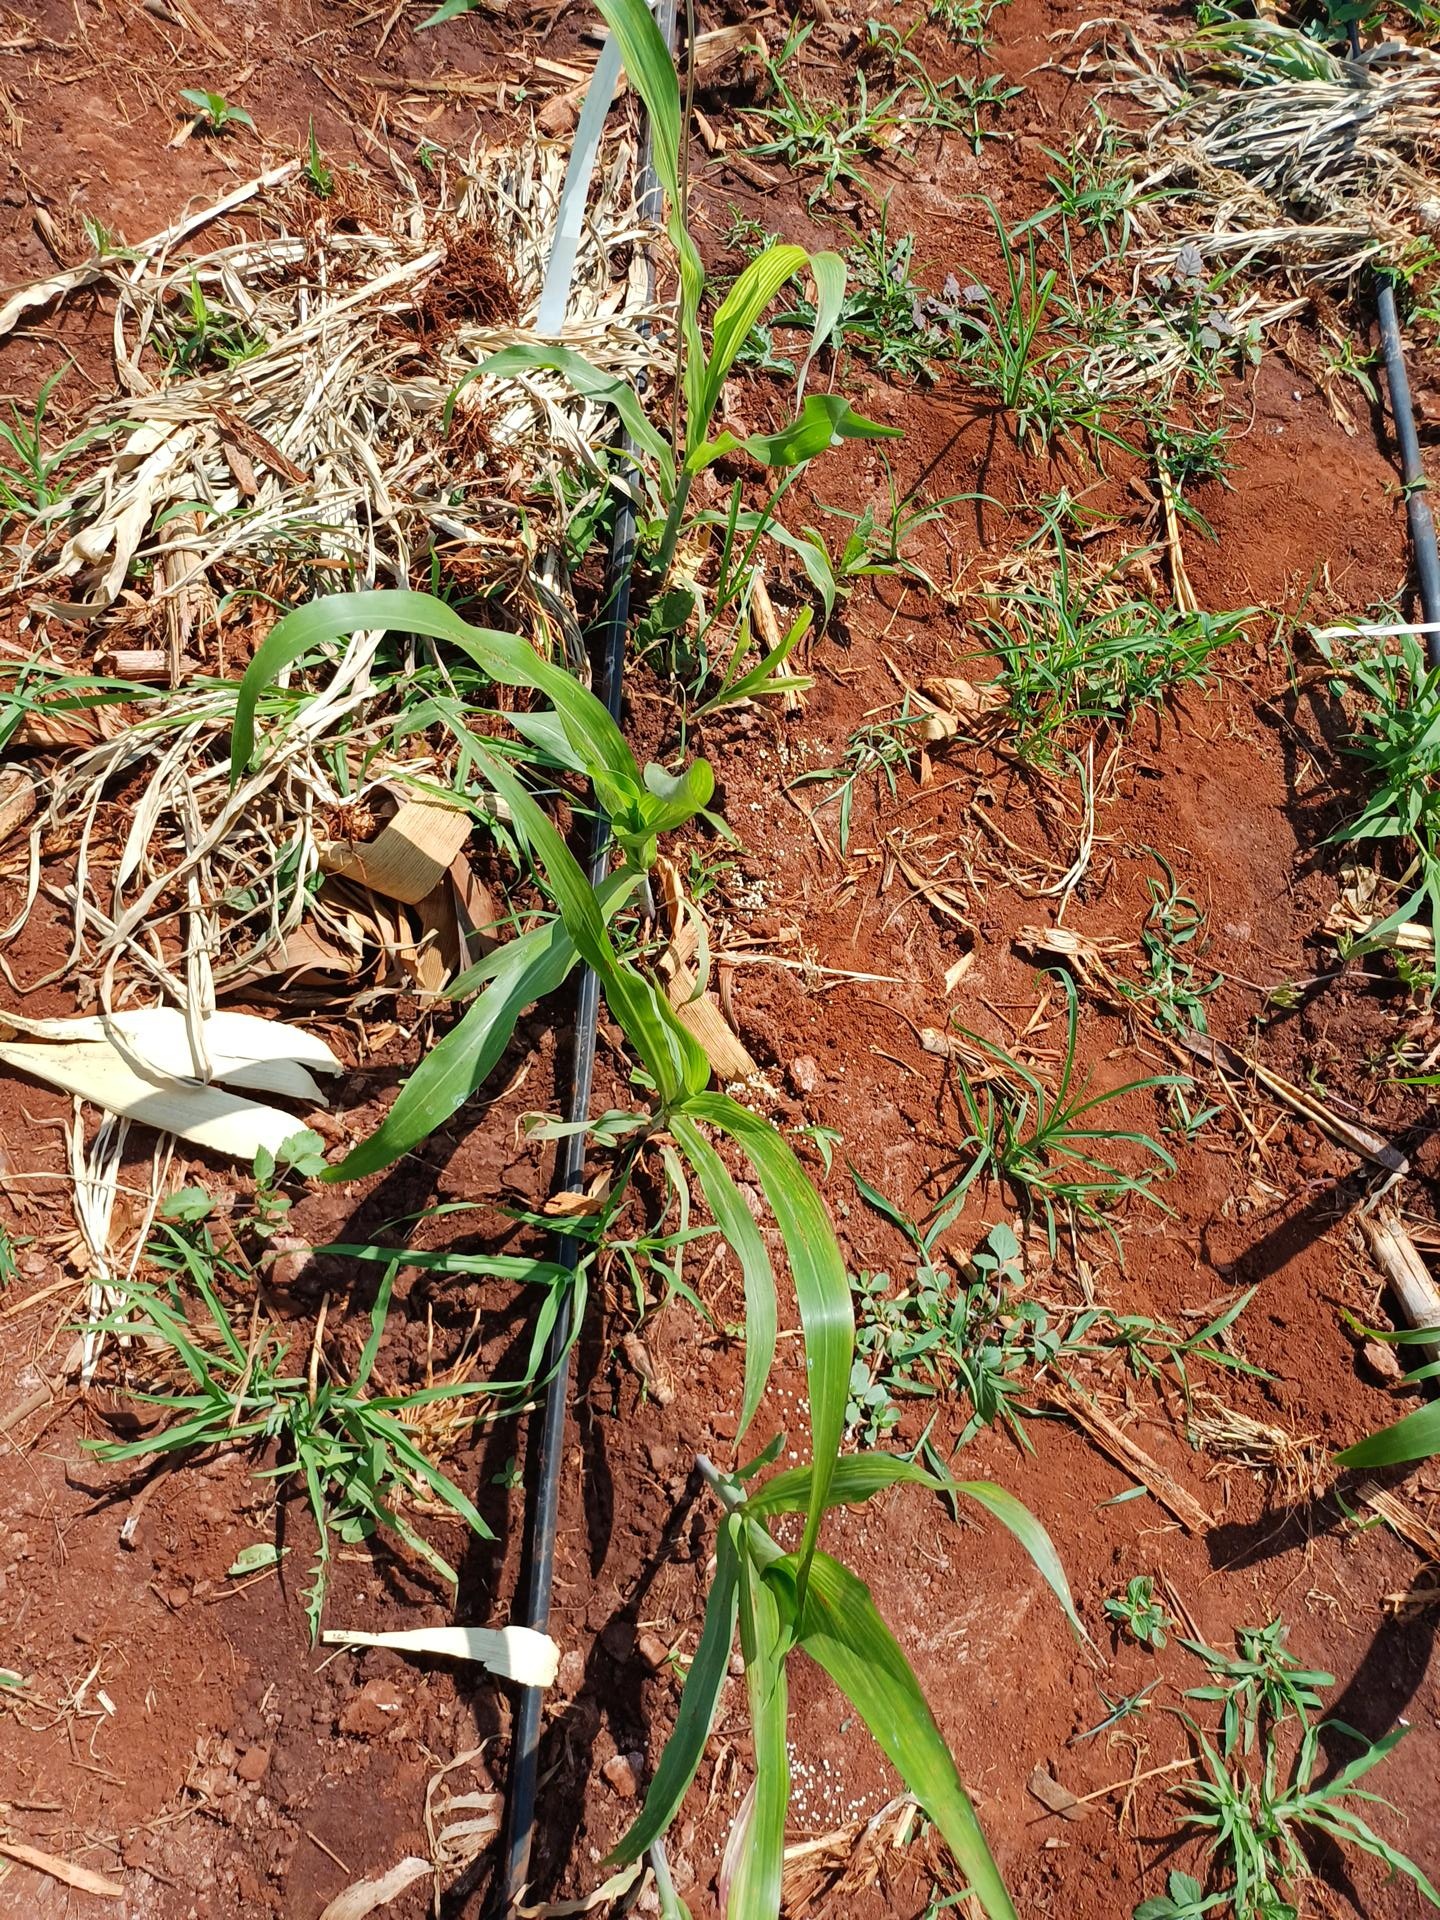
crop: sorghum
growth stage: vegetative
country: Kenya
